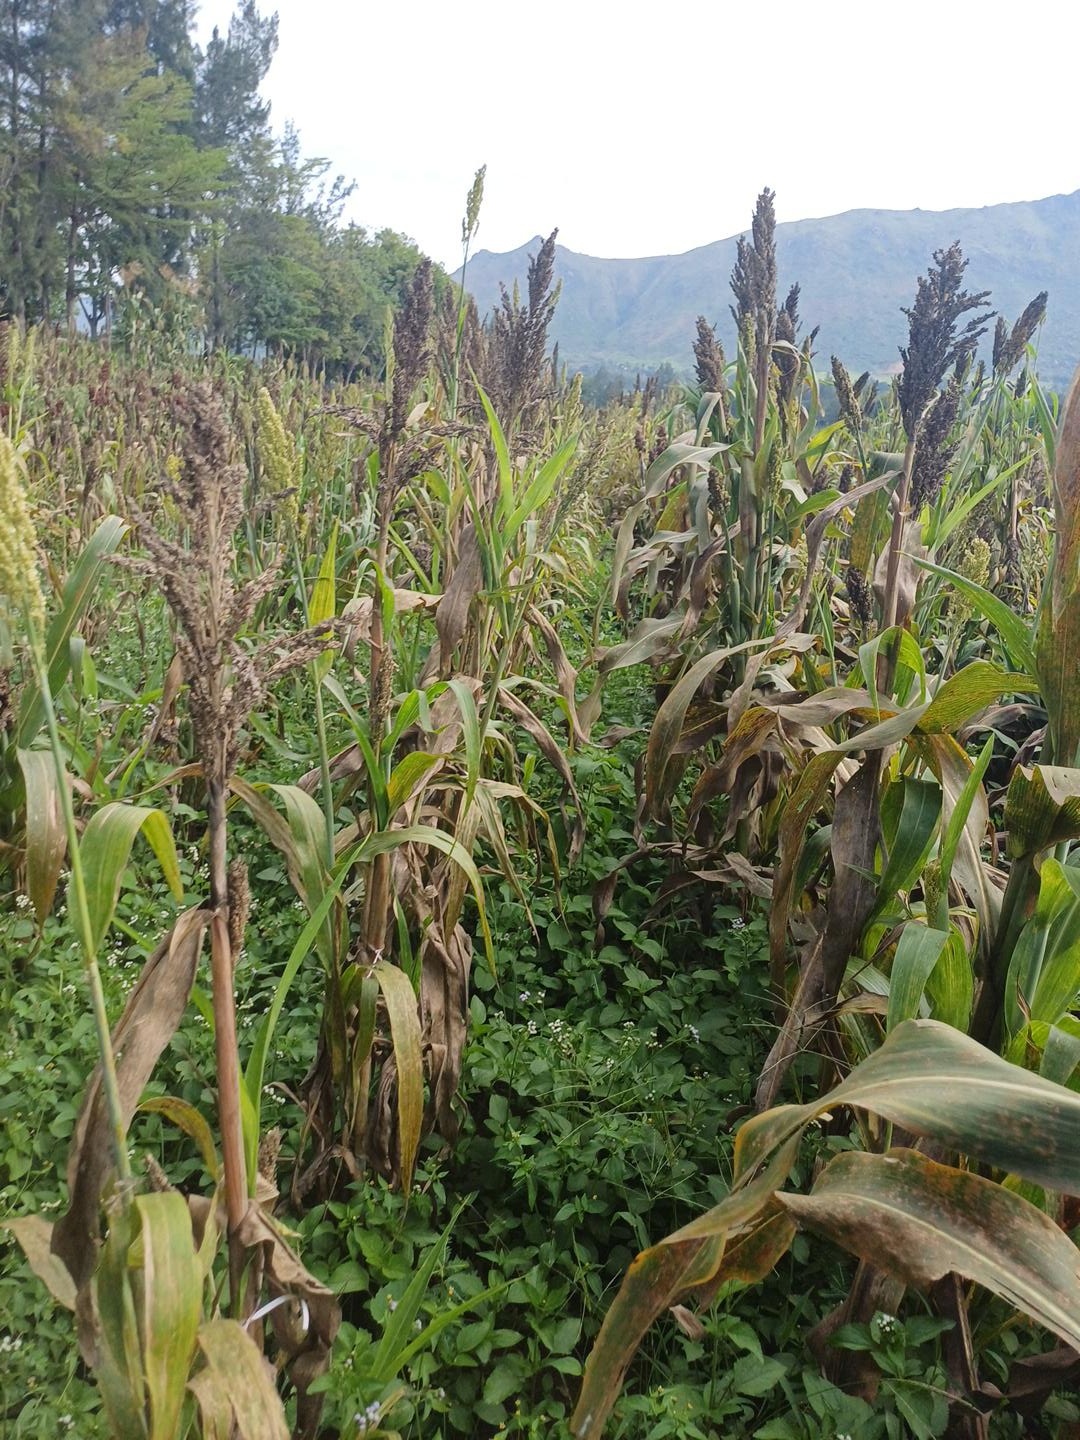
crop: sorghum
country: Kenya
